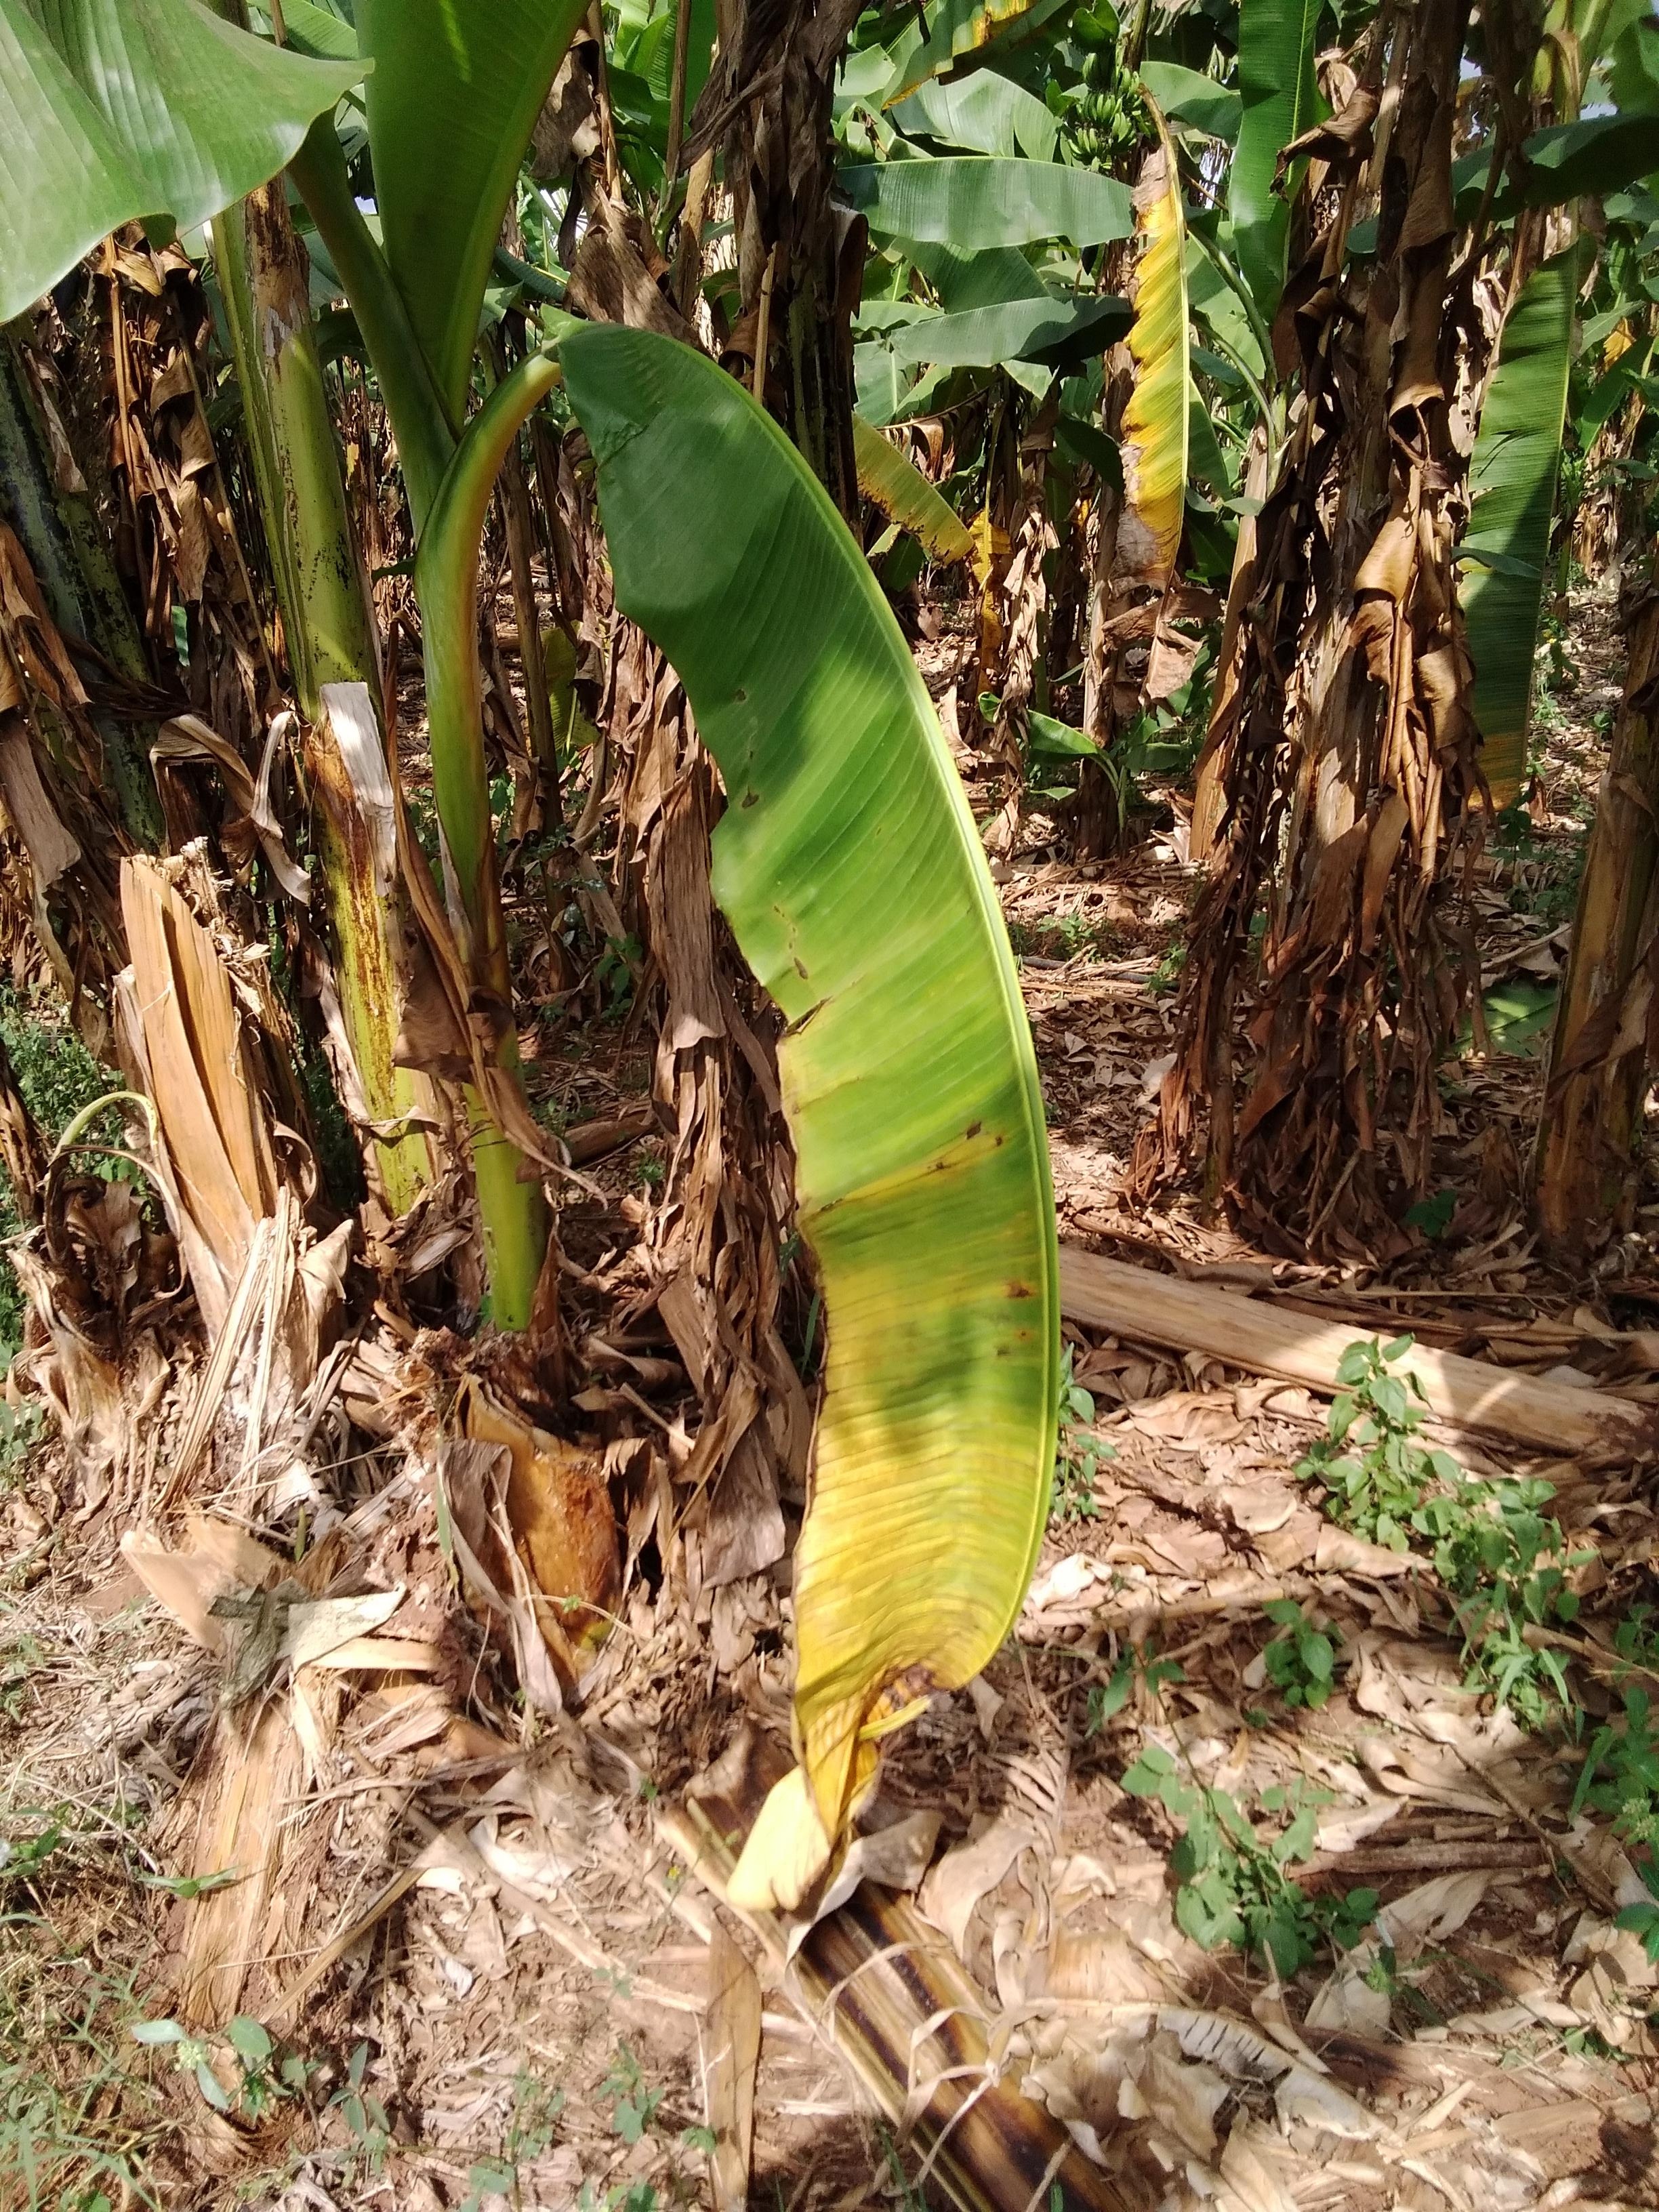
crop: banana
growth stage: vegetative
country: Uganda
